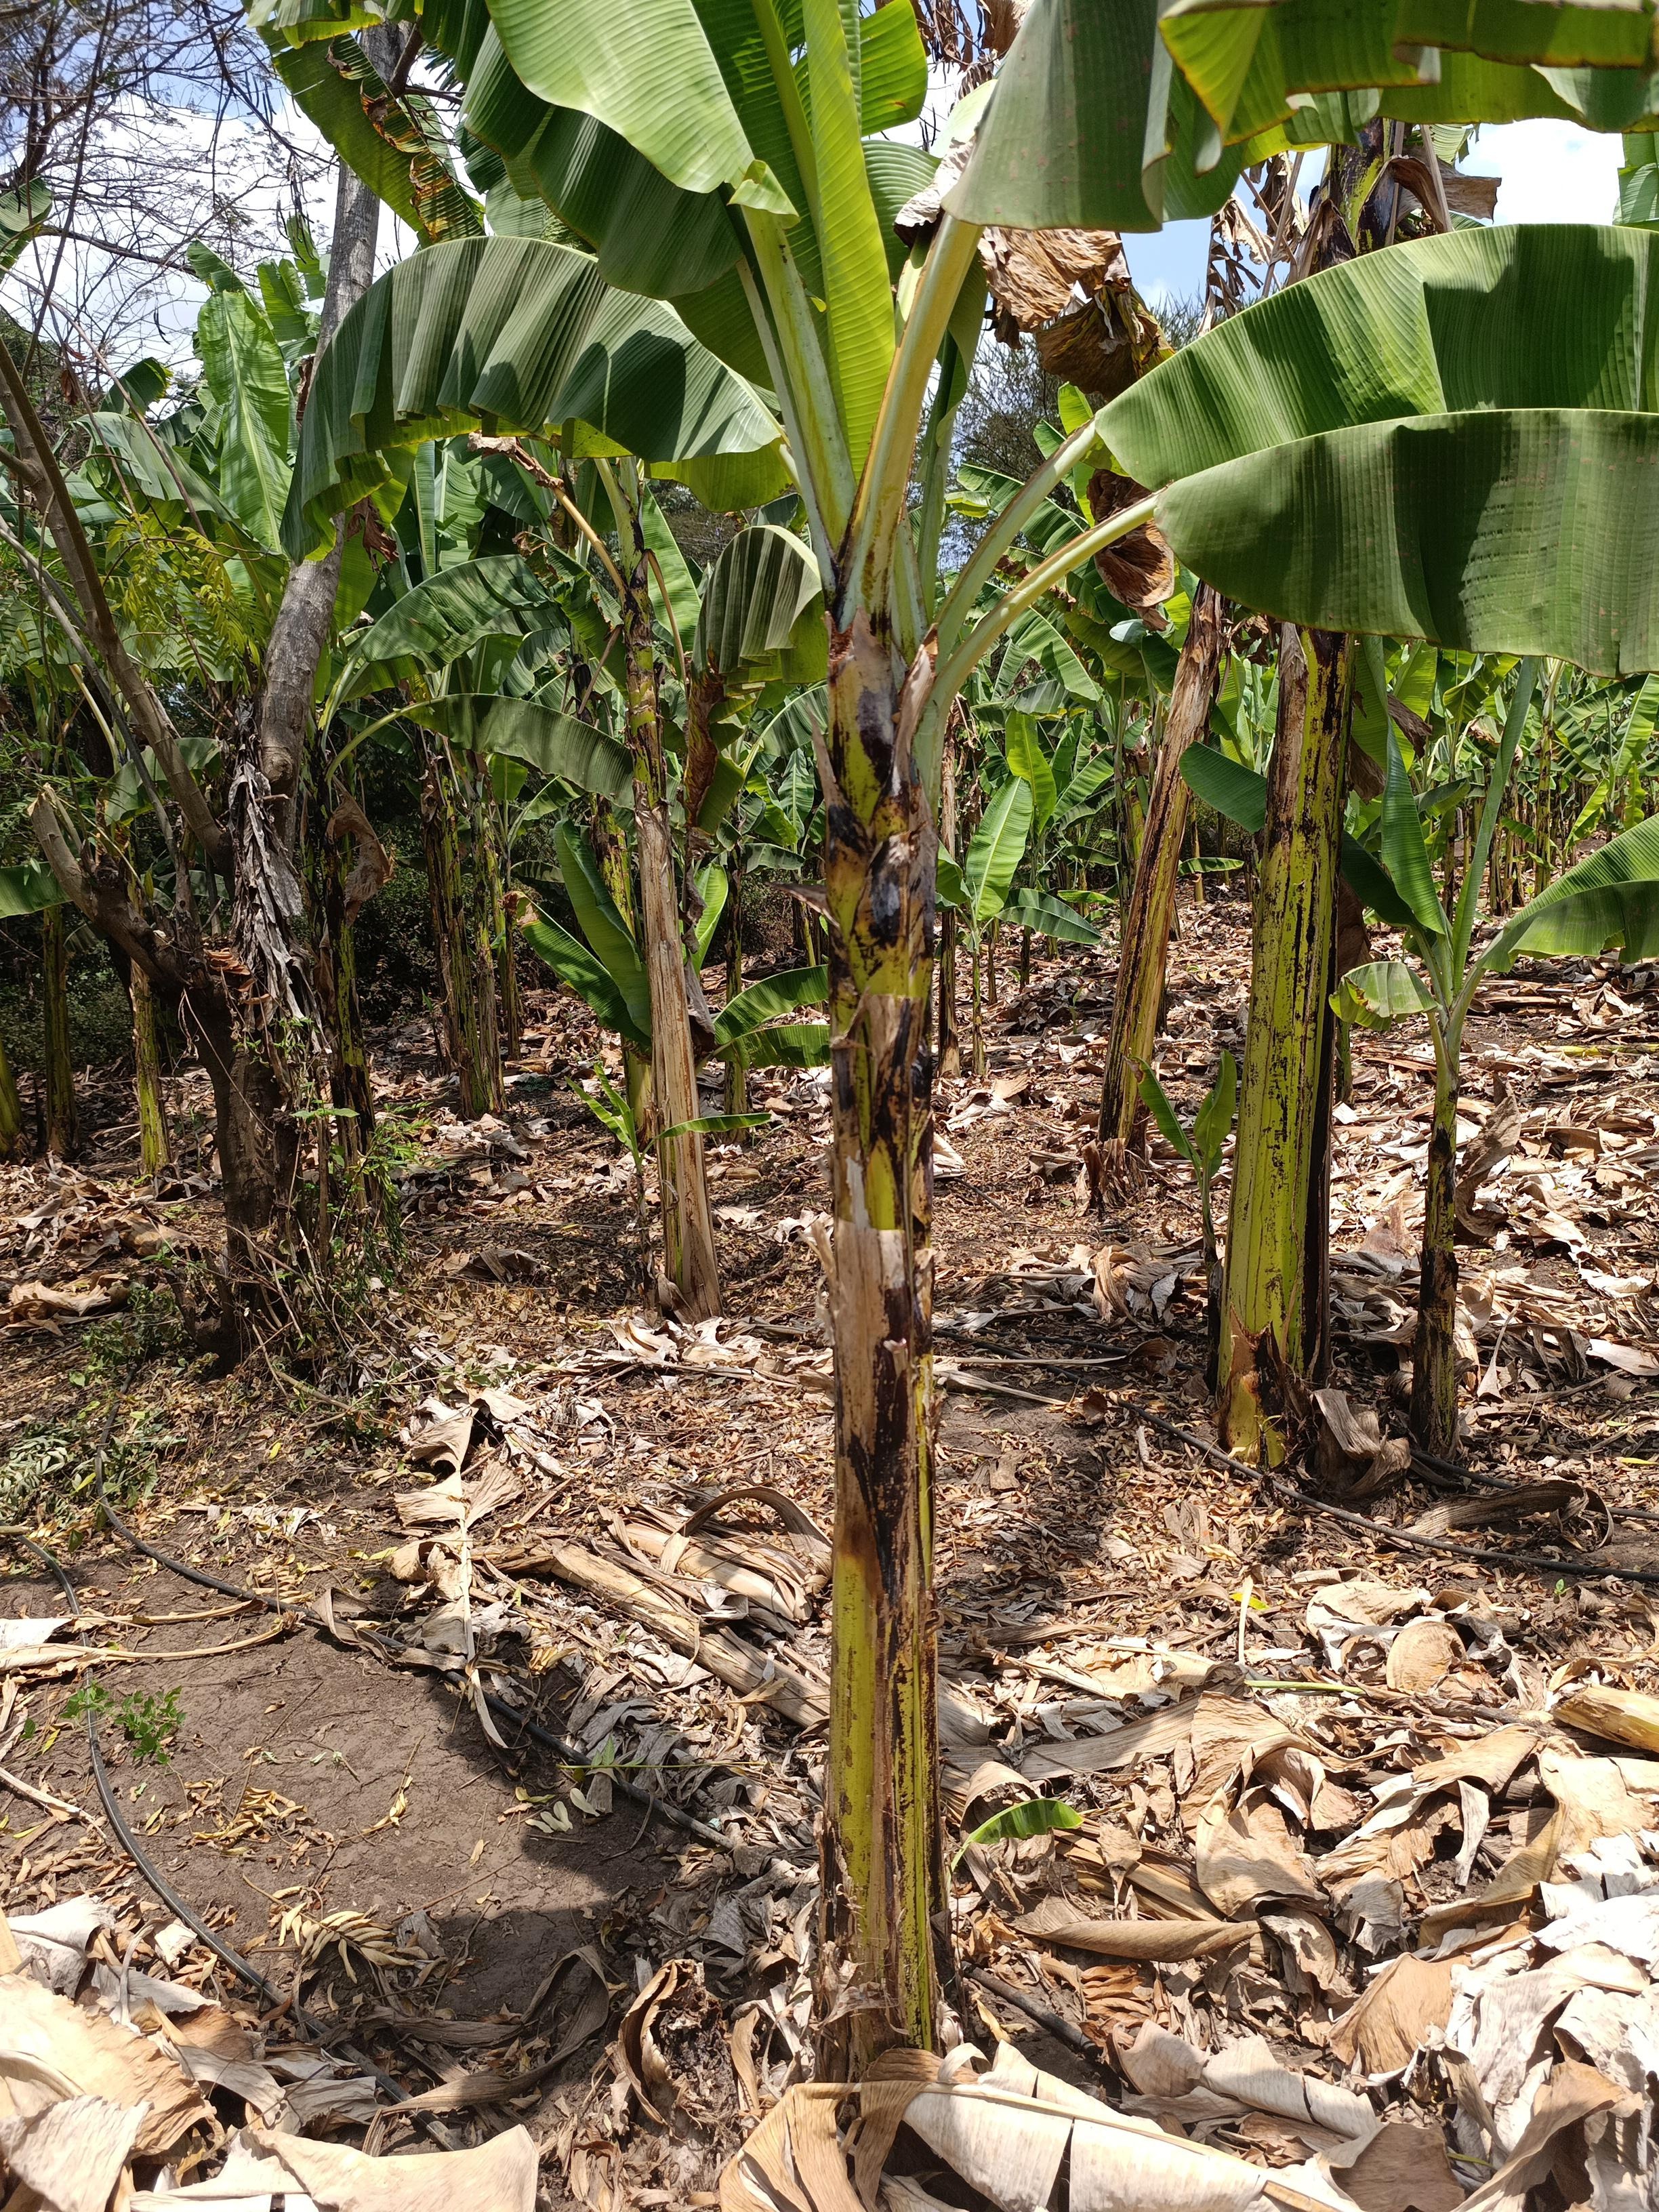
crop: banana
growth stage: vegetative
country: Tanzania
